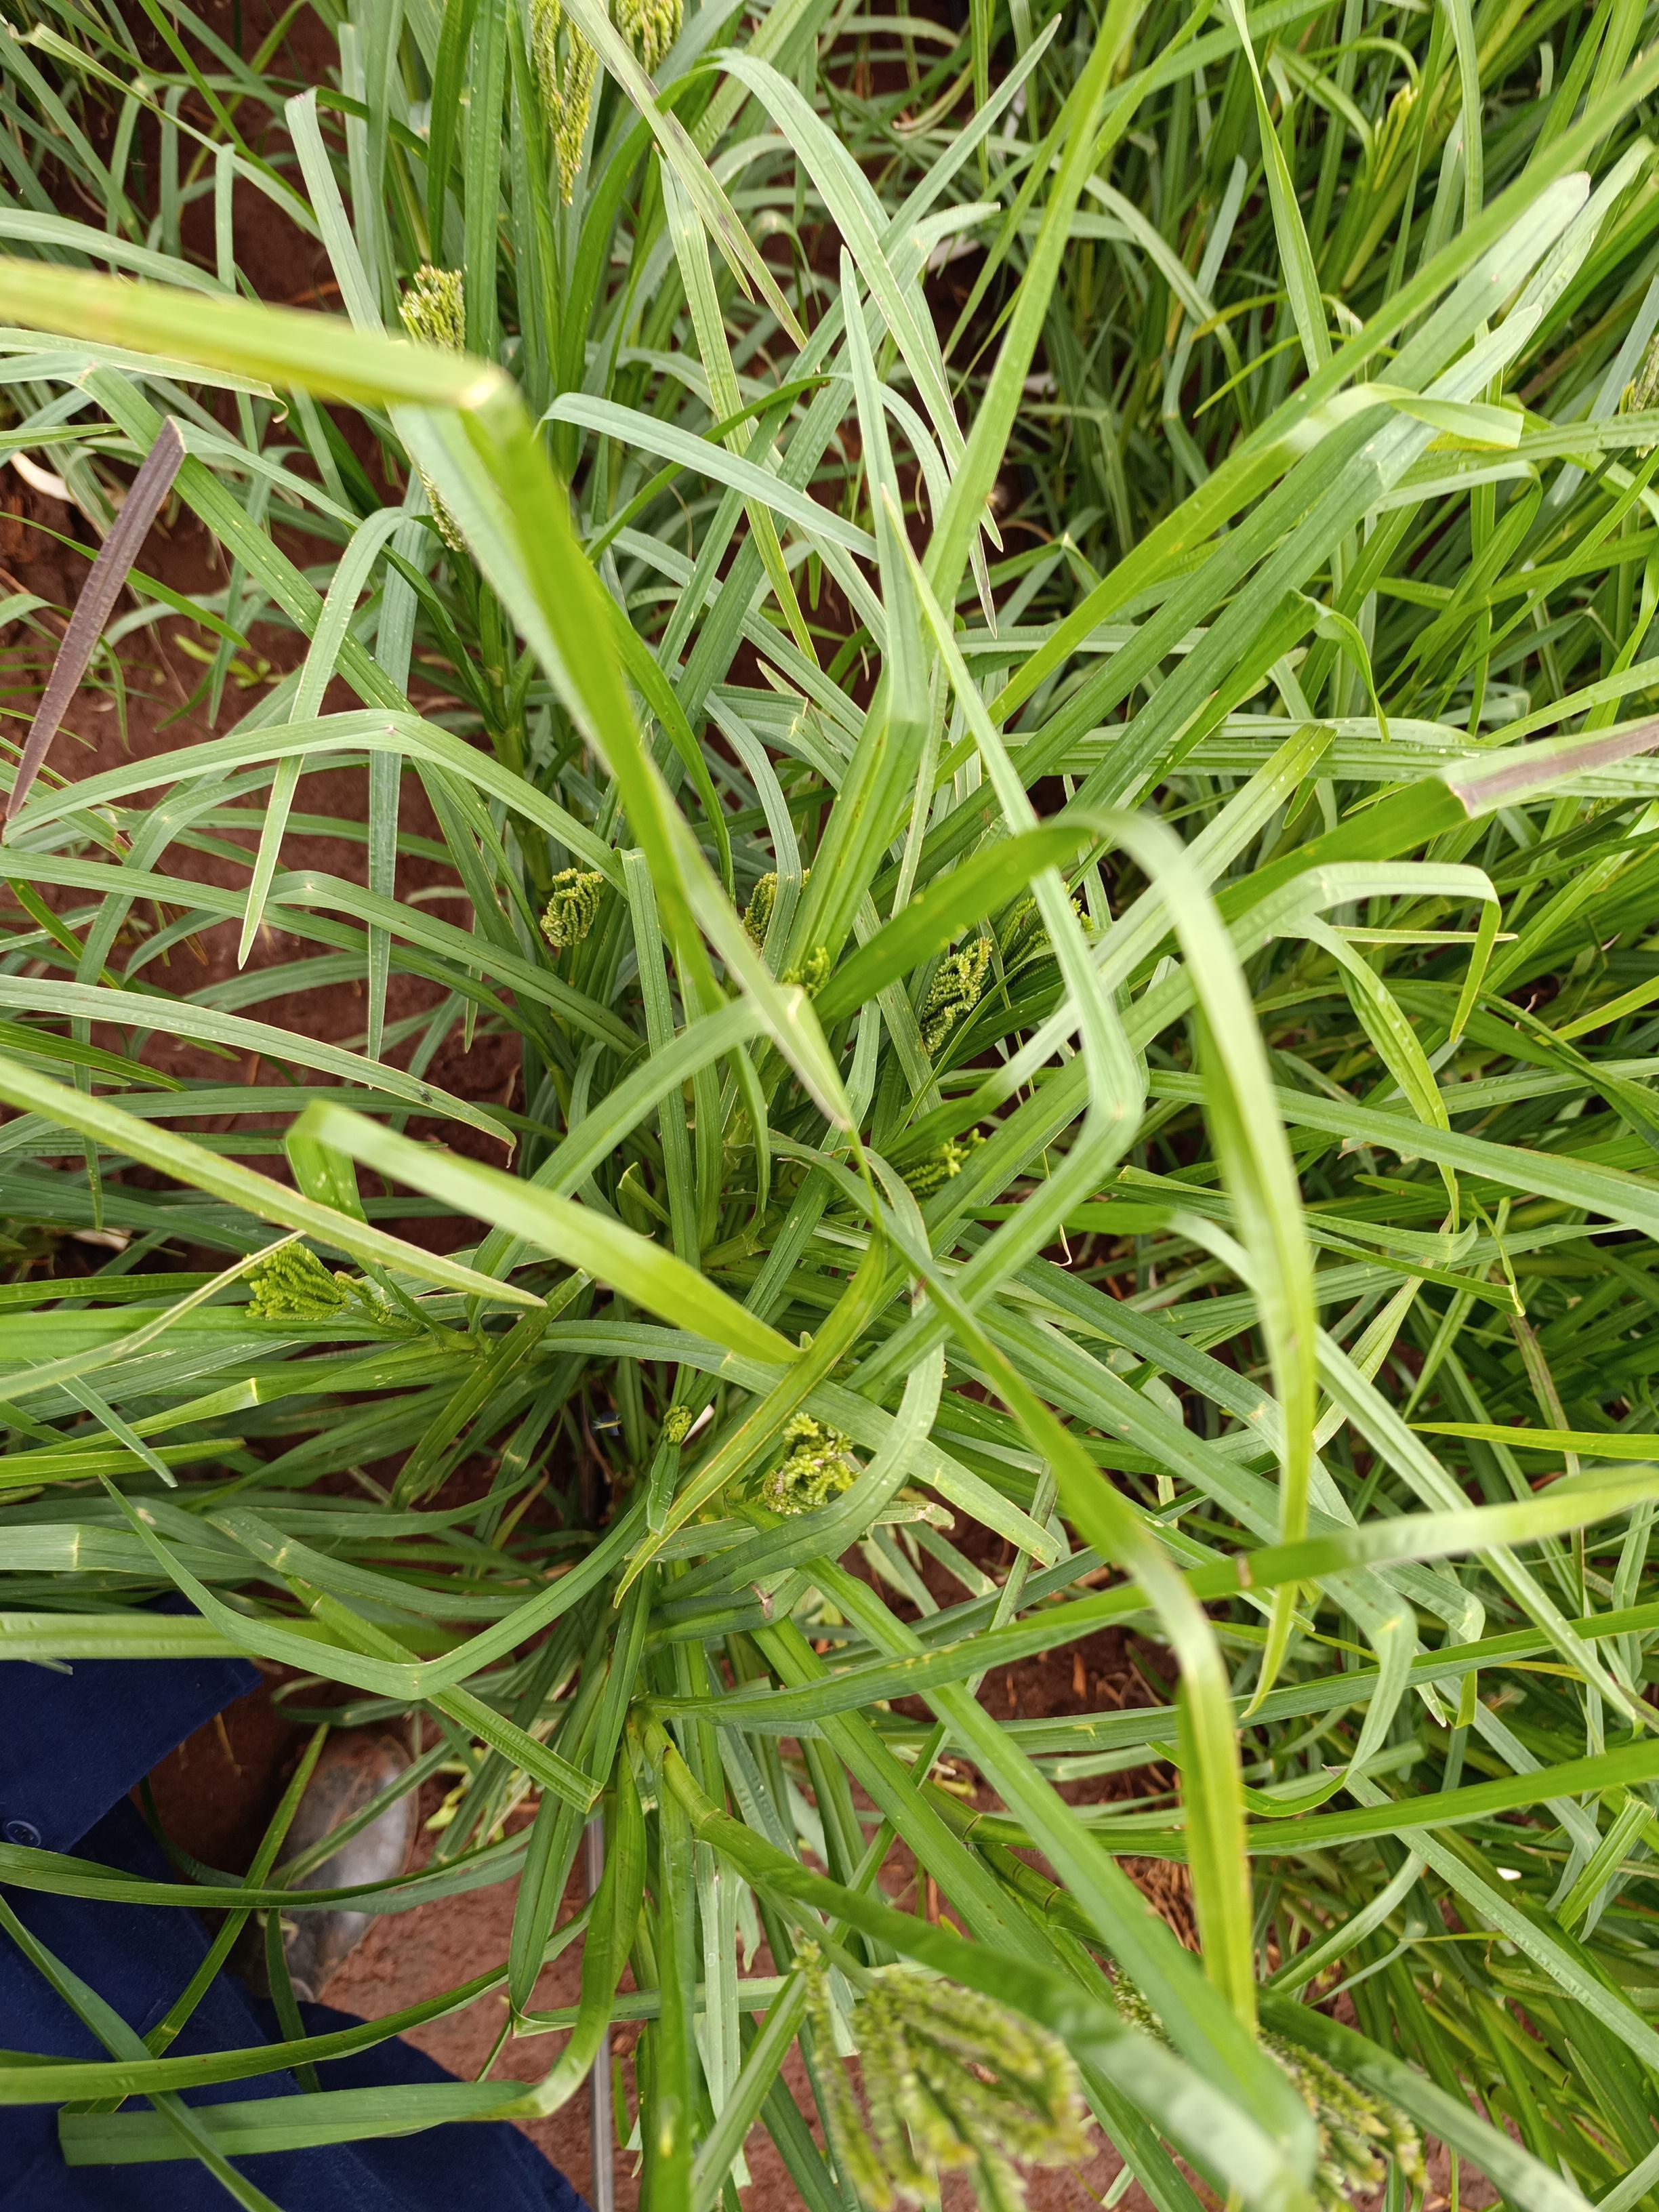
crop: finger millet
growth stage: flowering
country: Kenya
